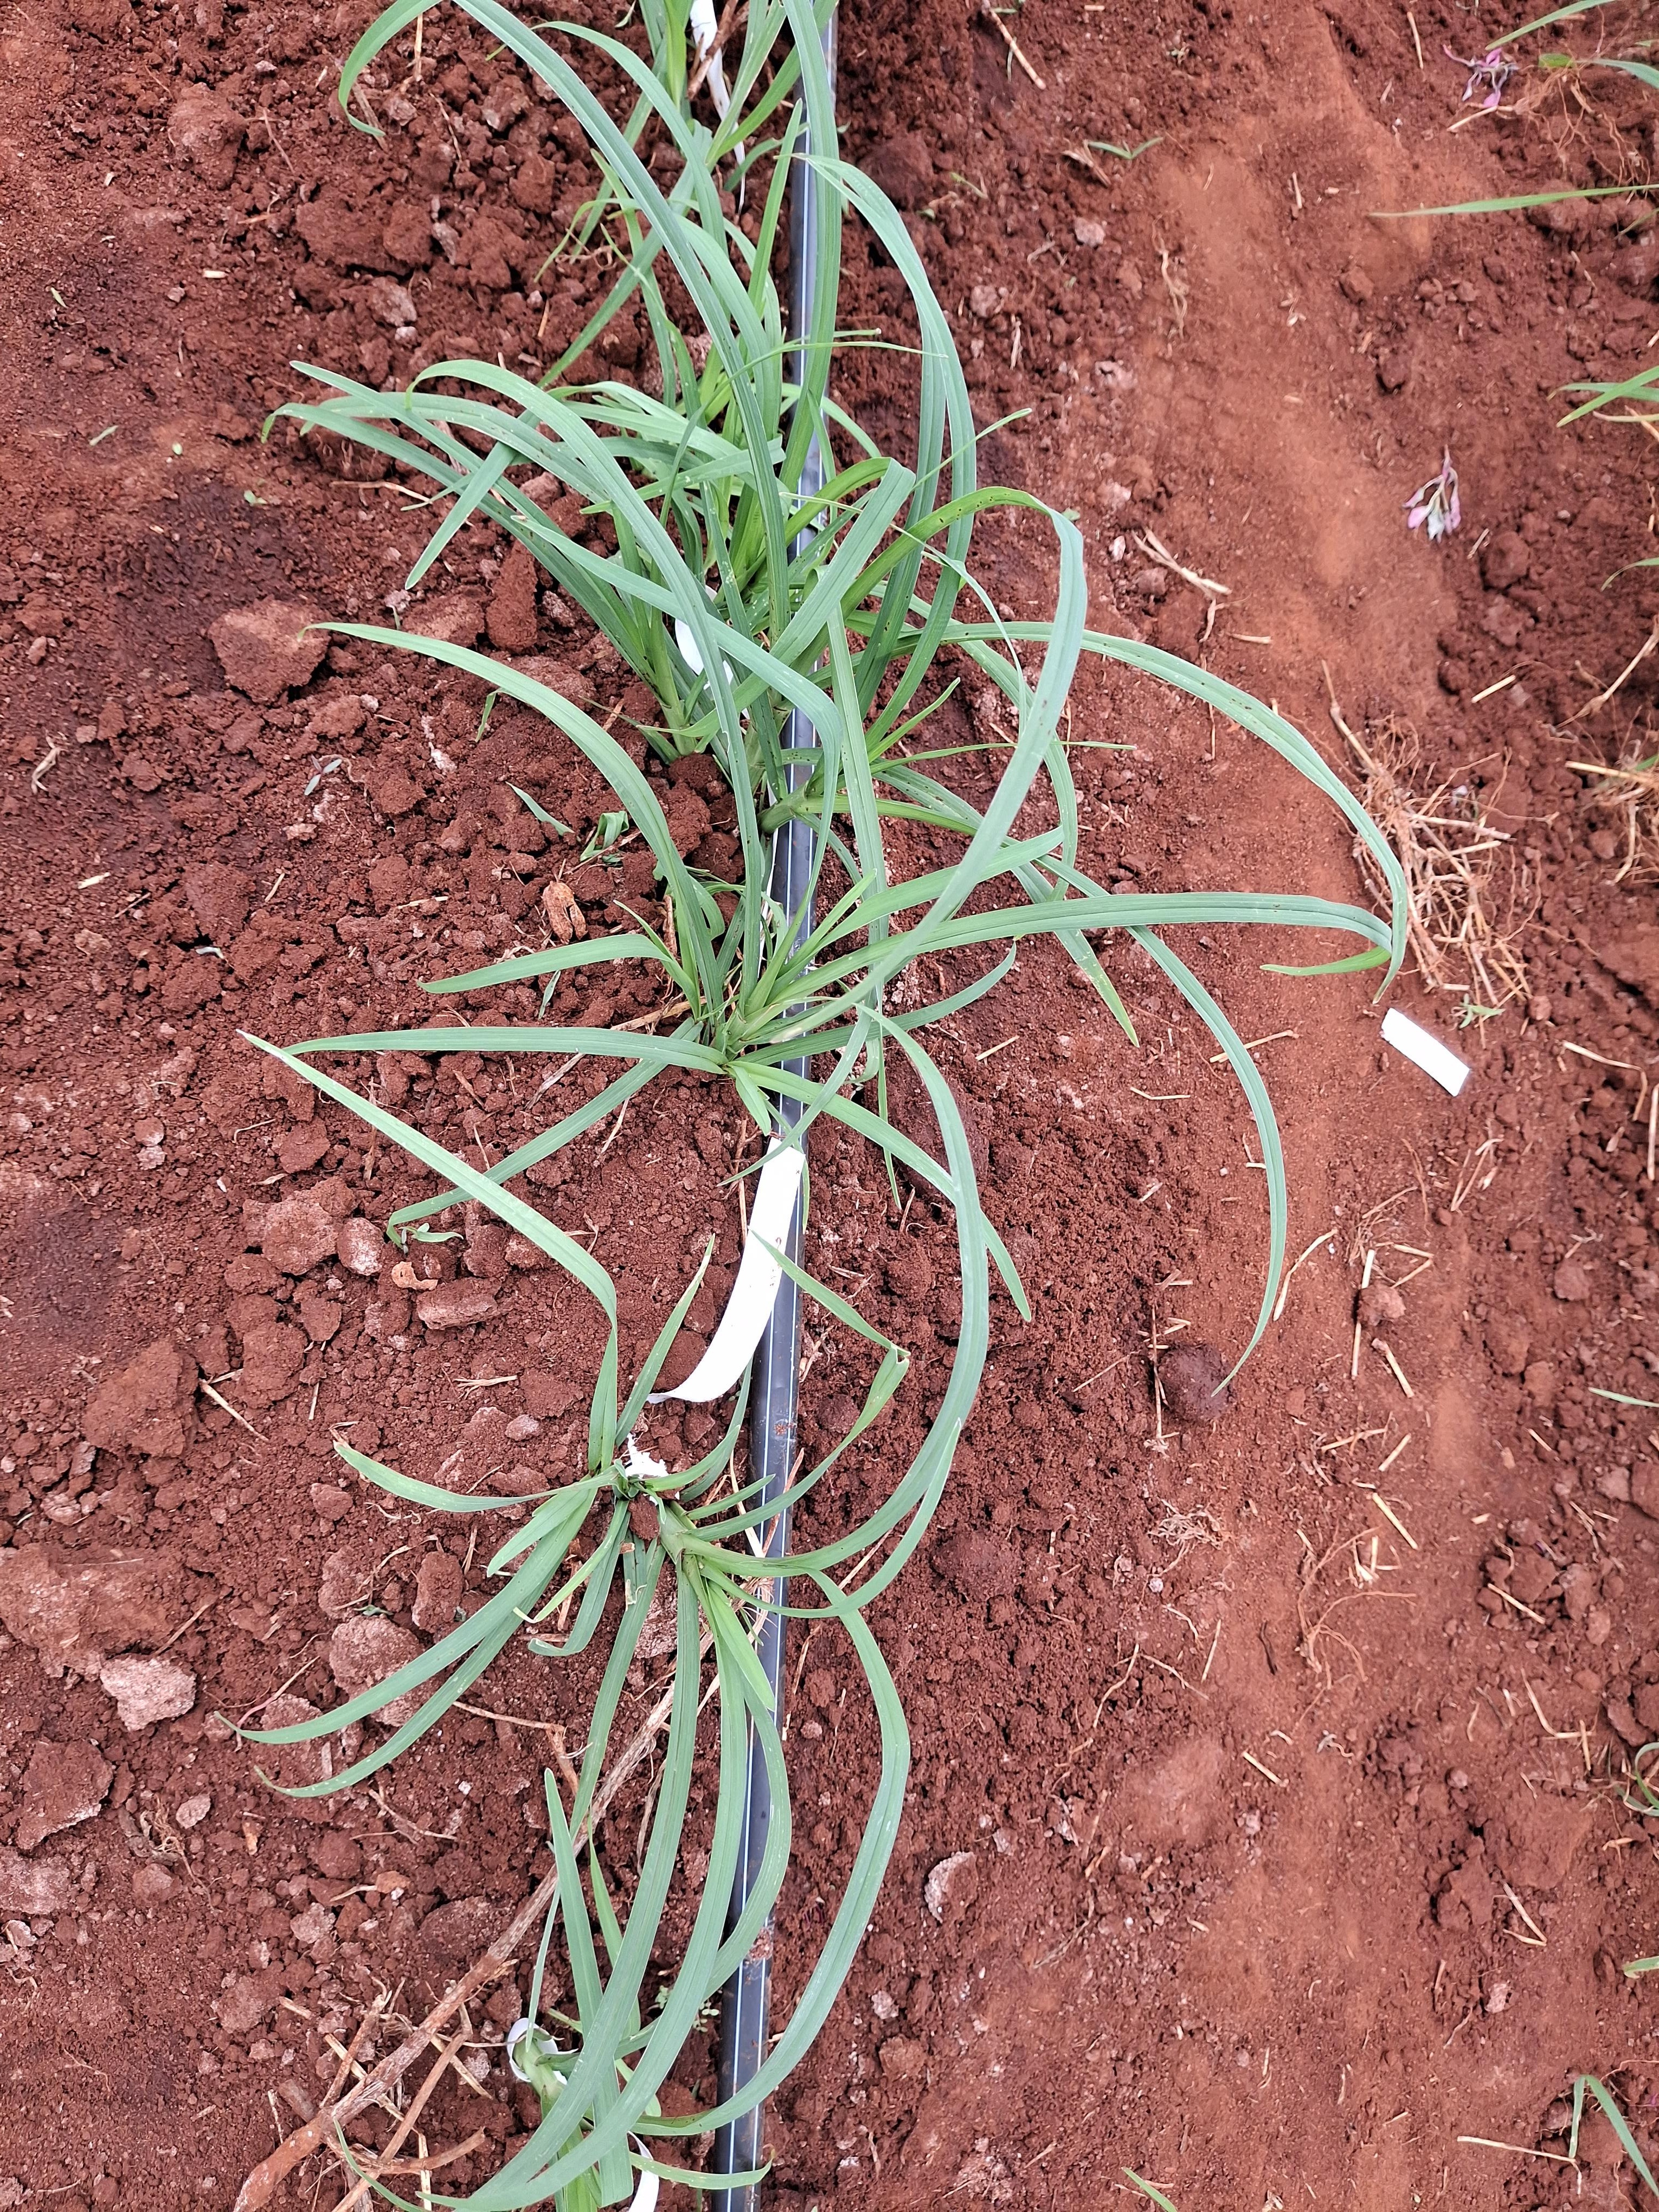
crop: finger millet
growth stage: vegetative
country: Kenya
